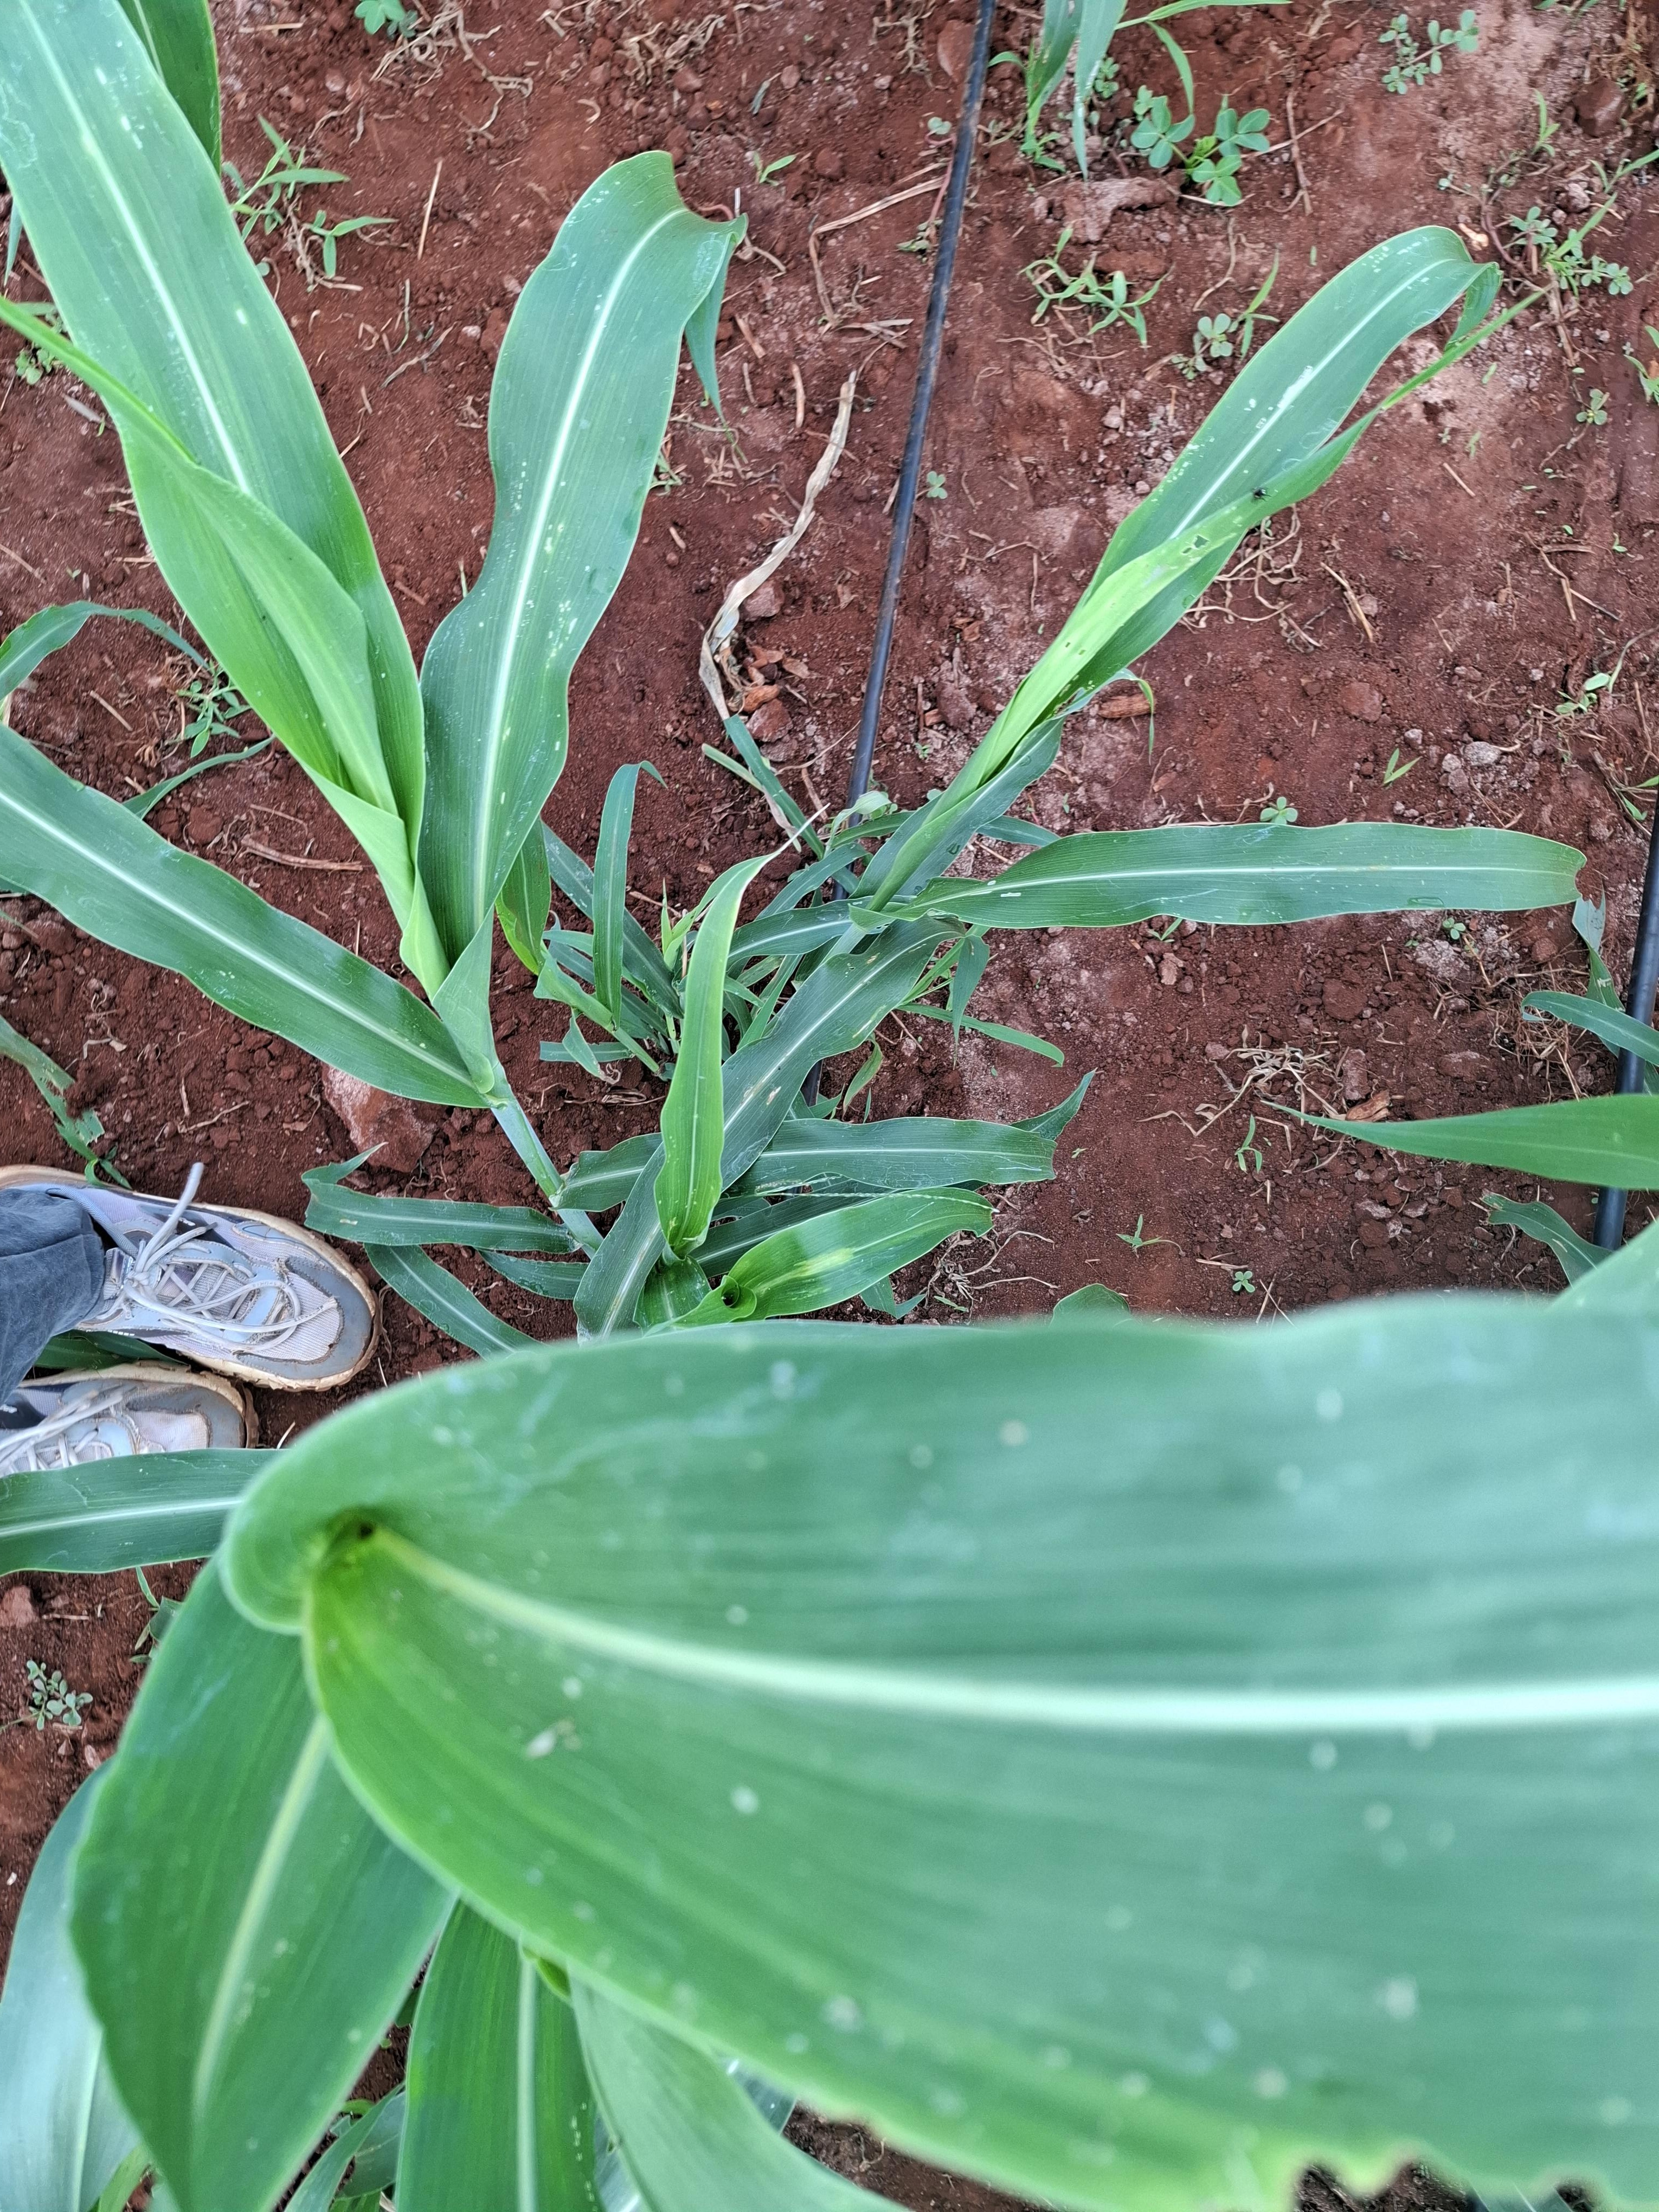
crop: sorghum
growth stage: elongation stem
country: Kenya
